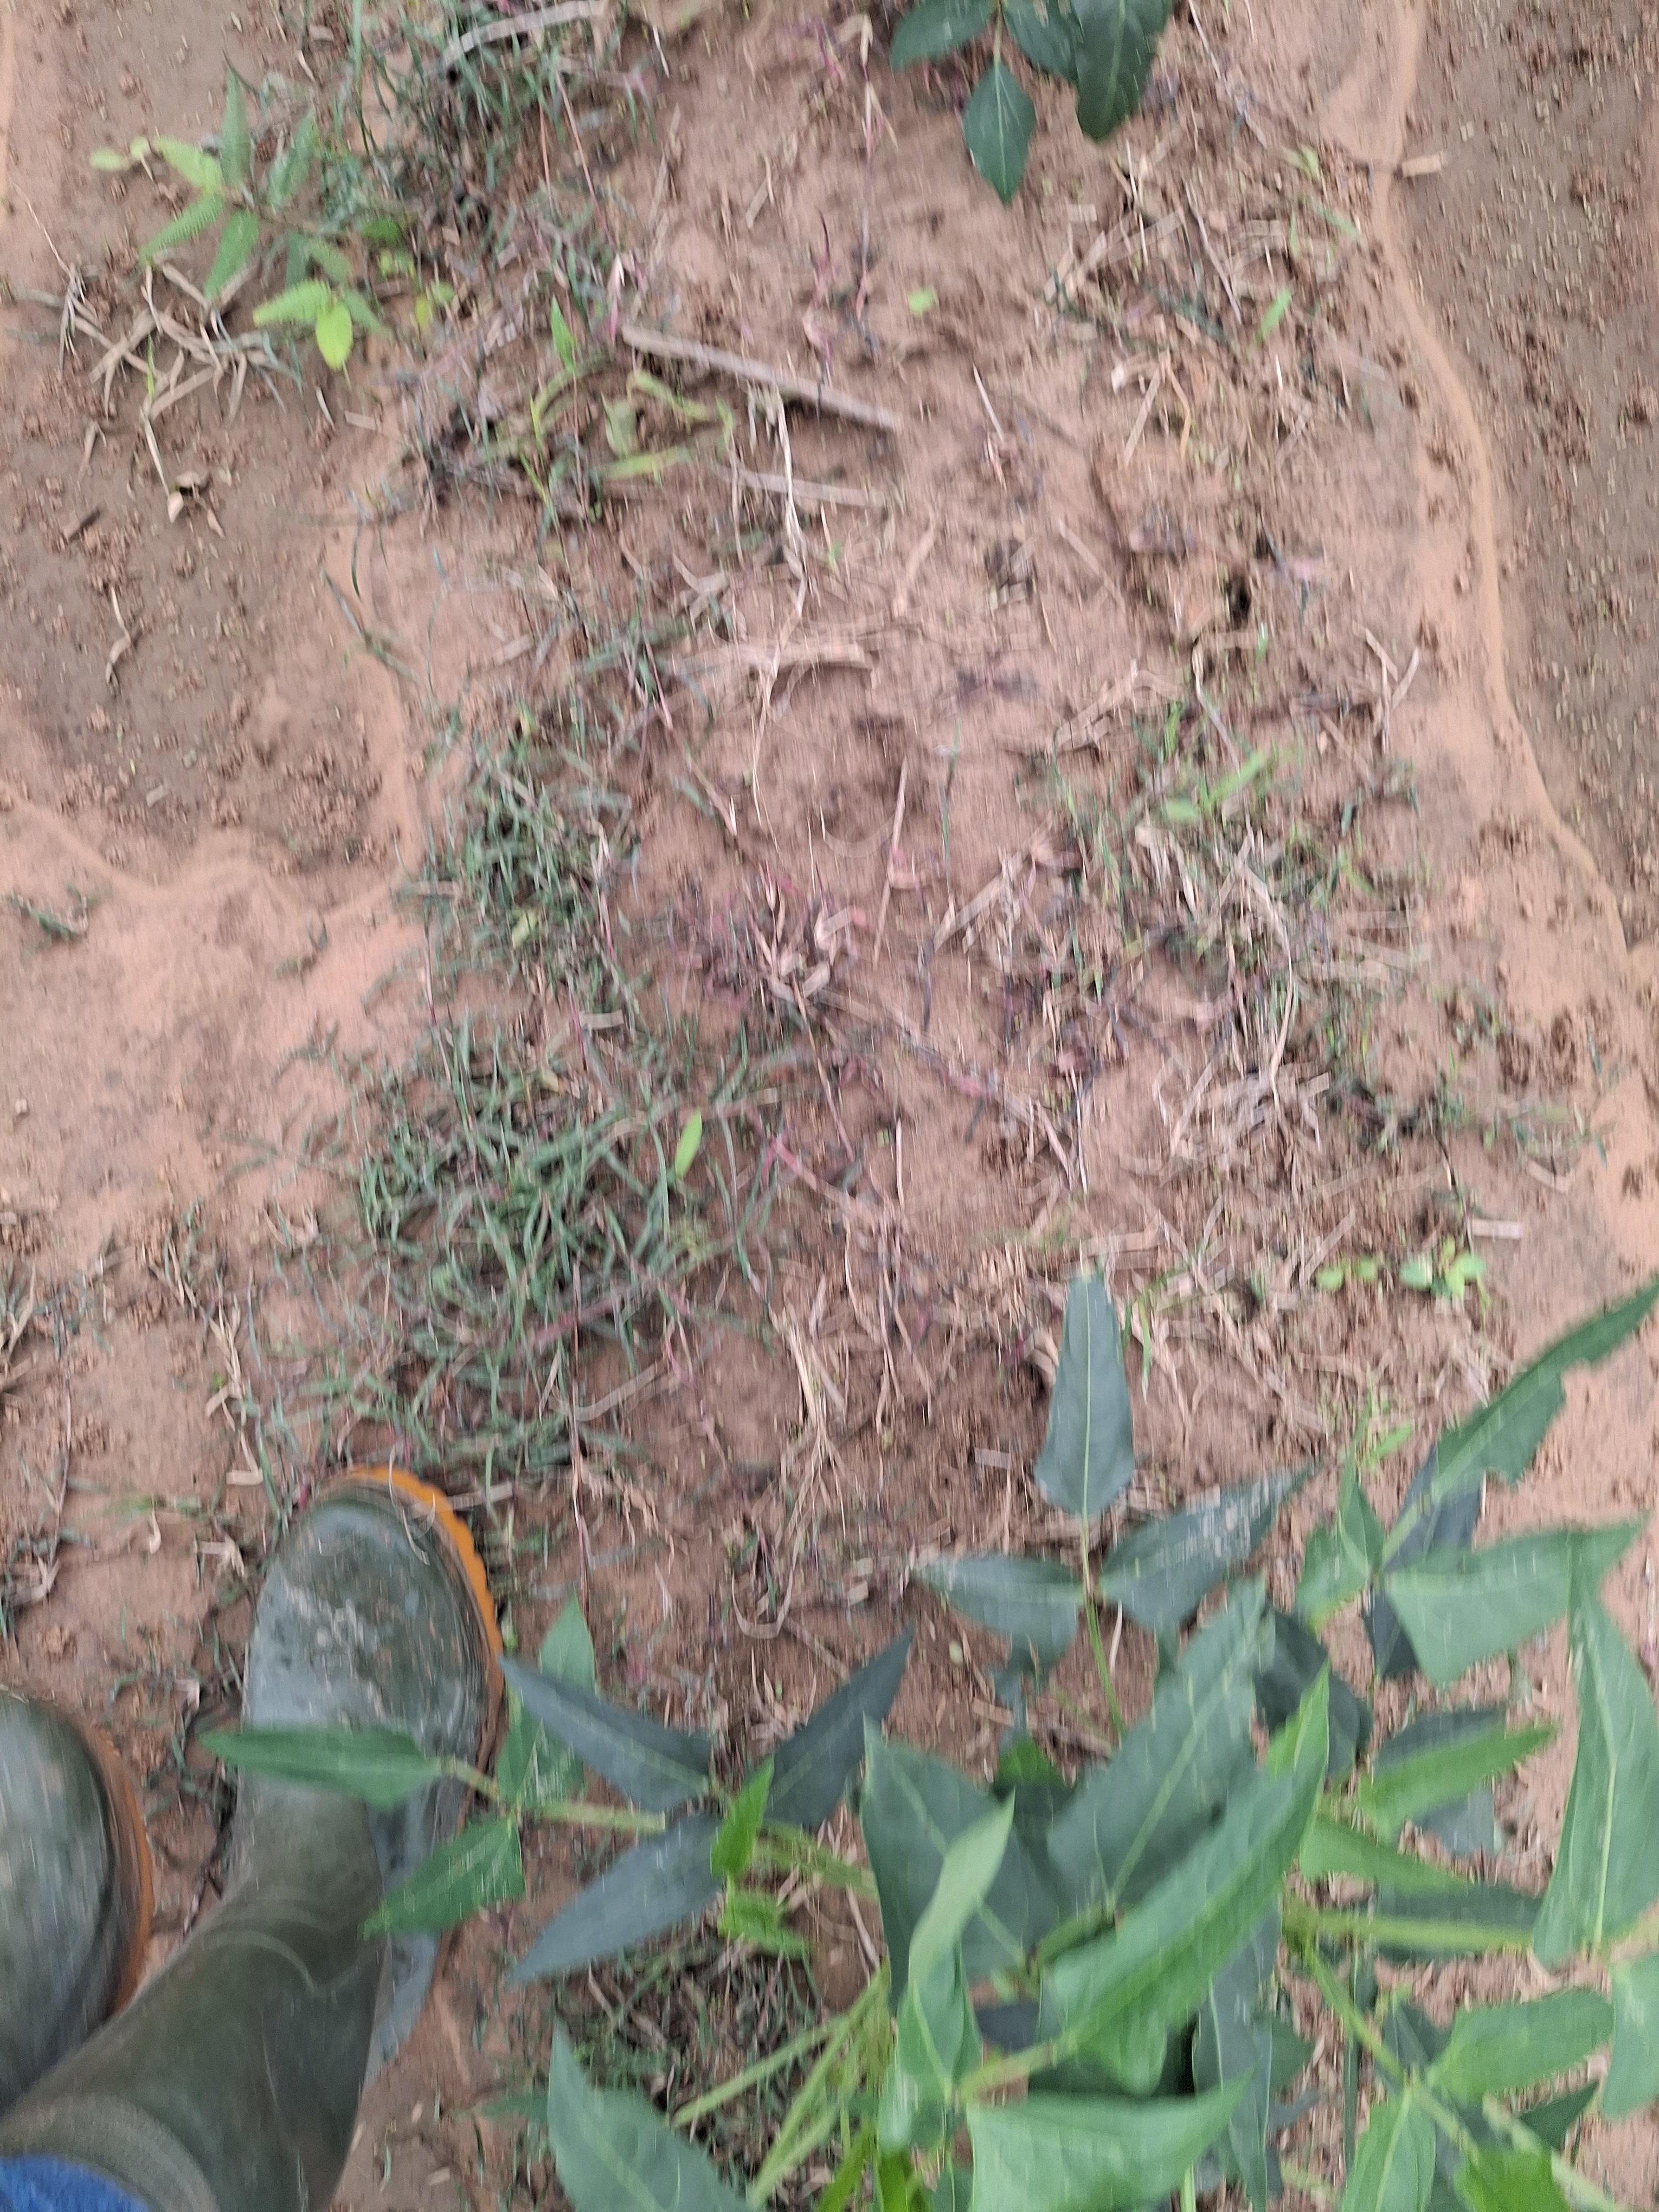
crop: cowpea
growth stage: vegetative
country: Nigeria
